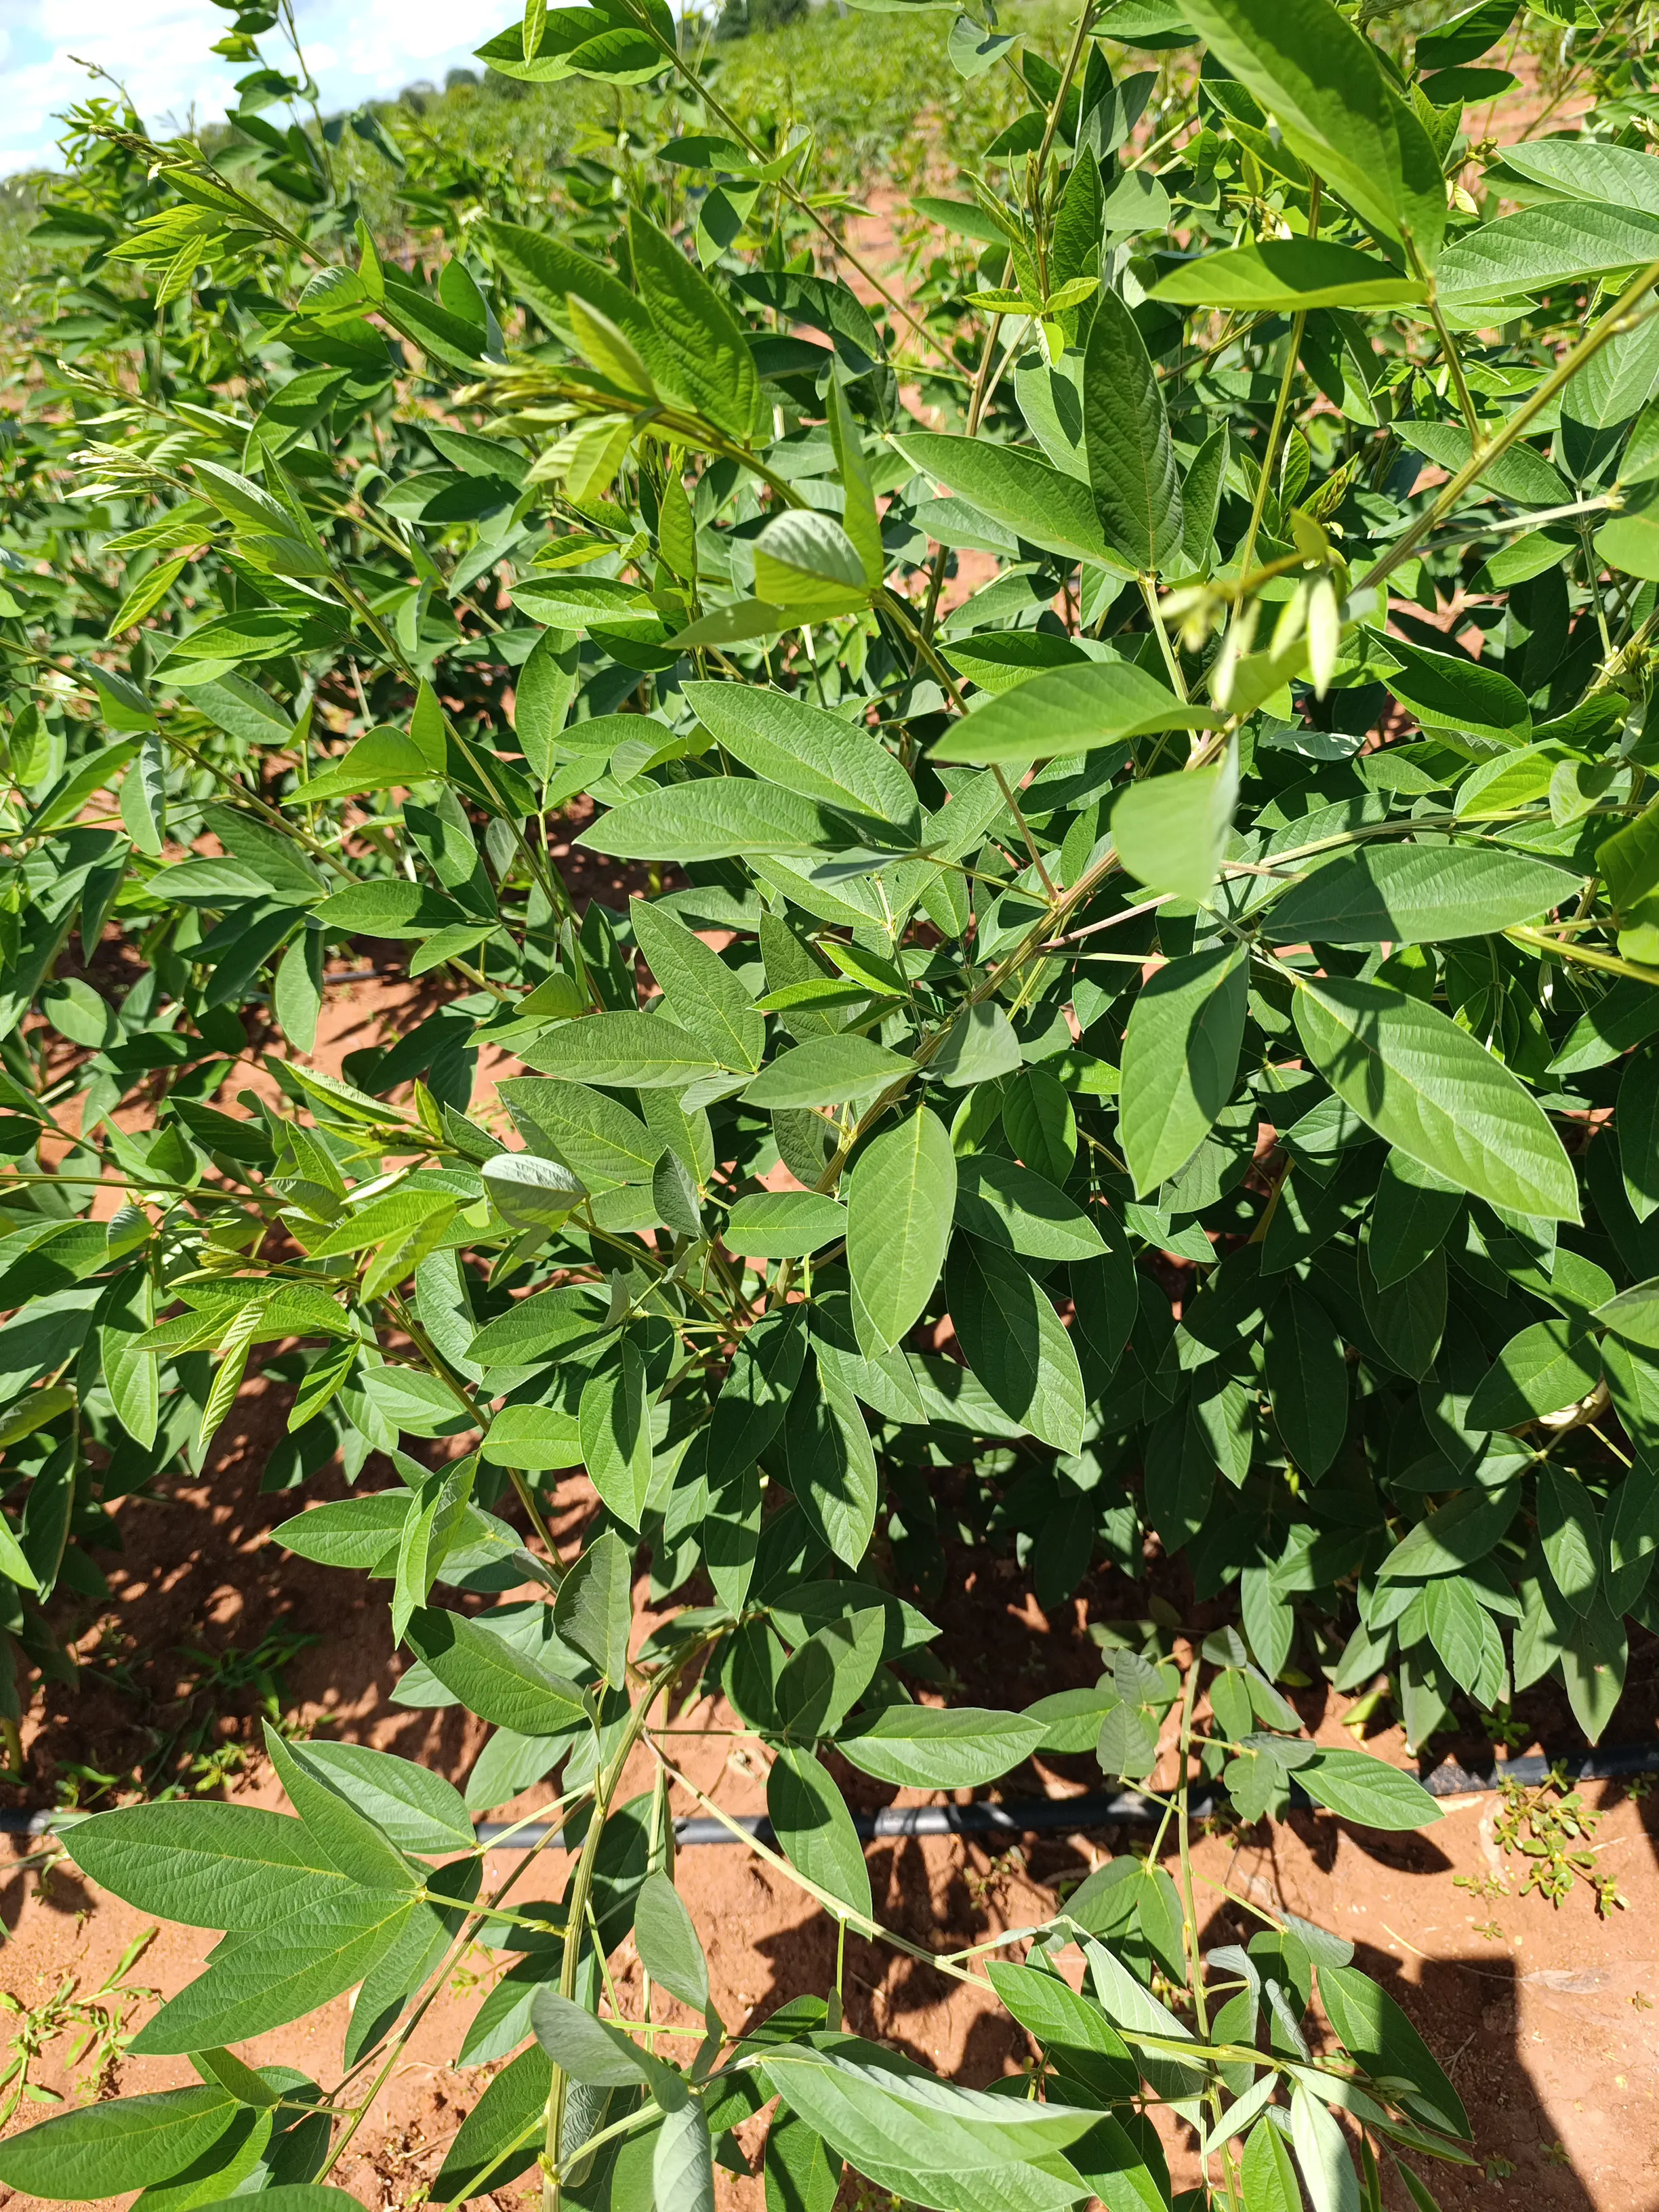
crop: pigeonpea
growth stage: vegetative
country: Kenya
